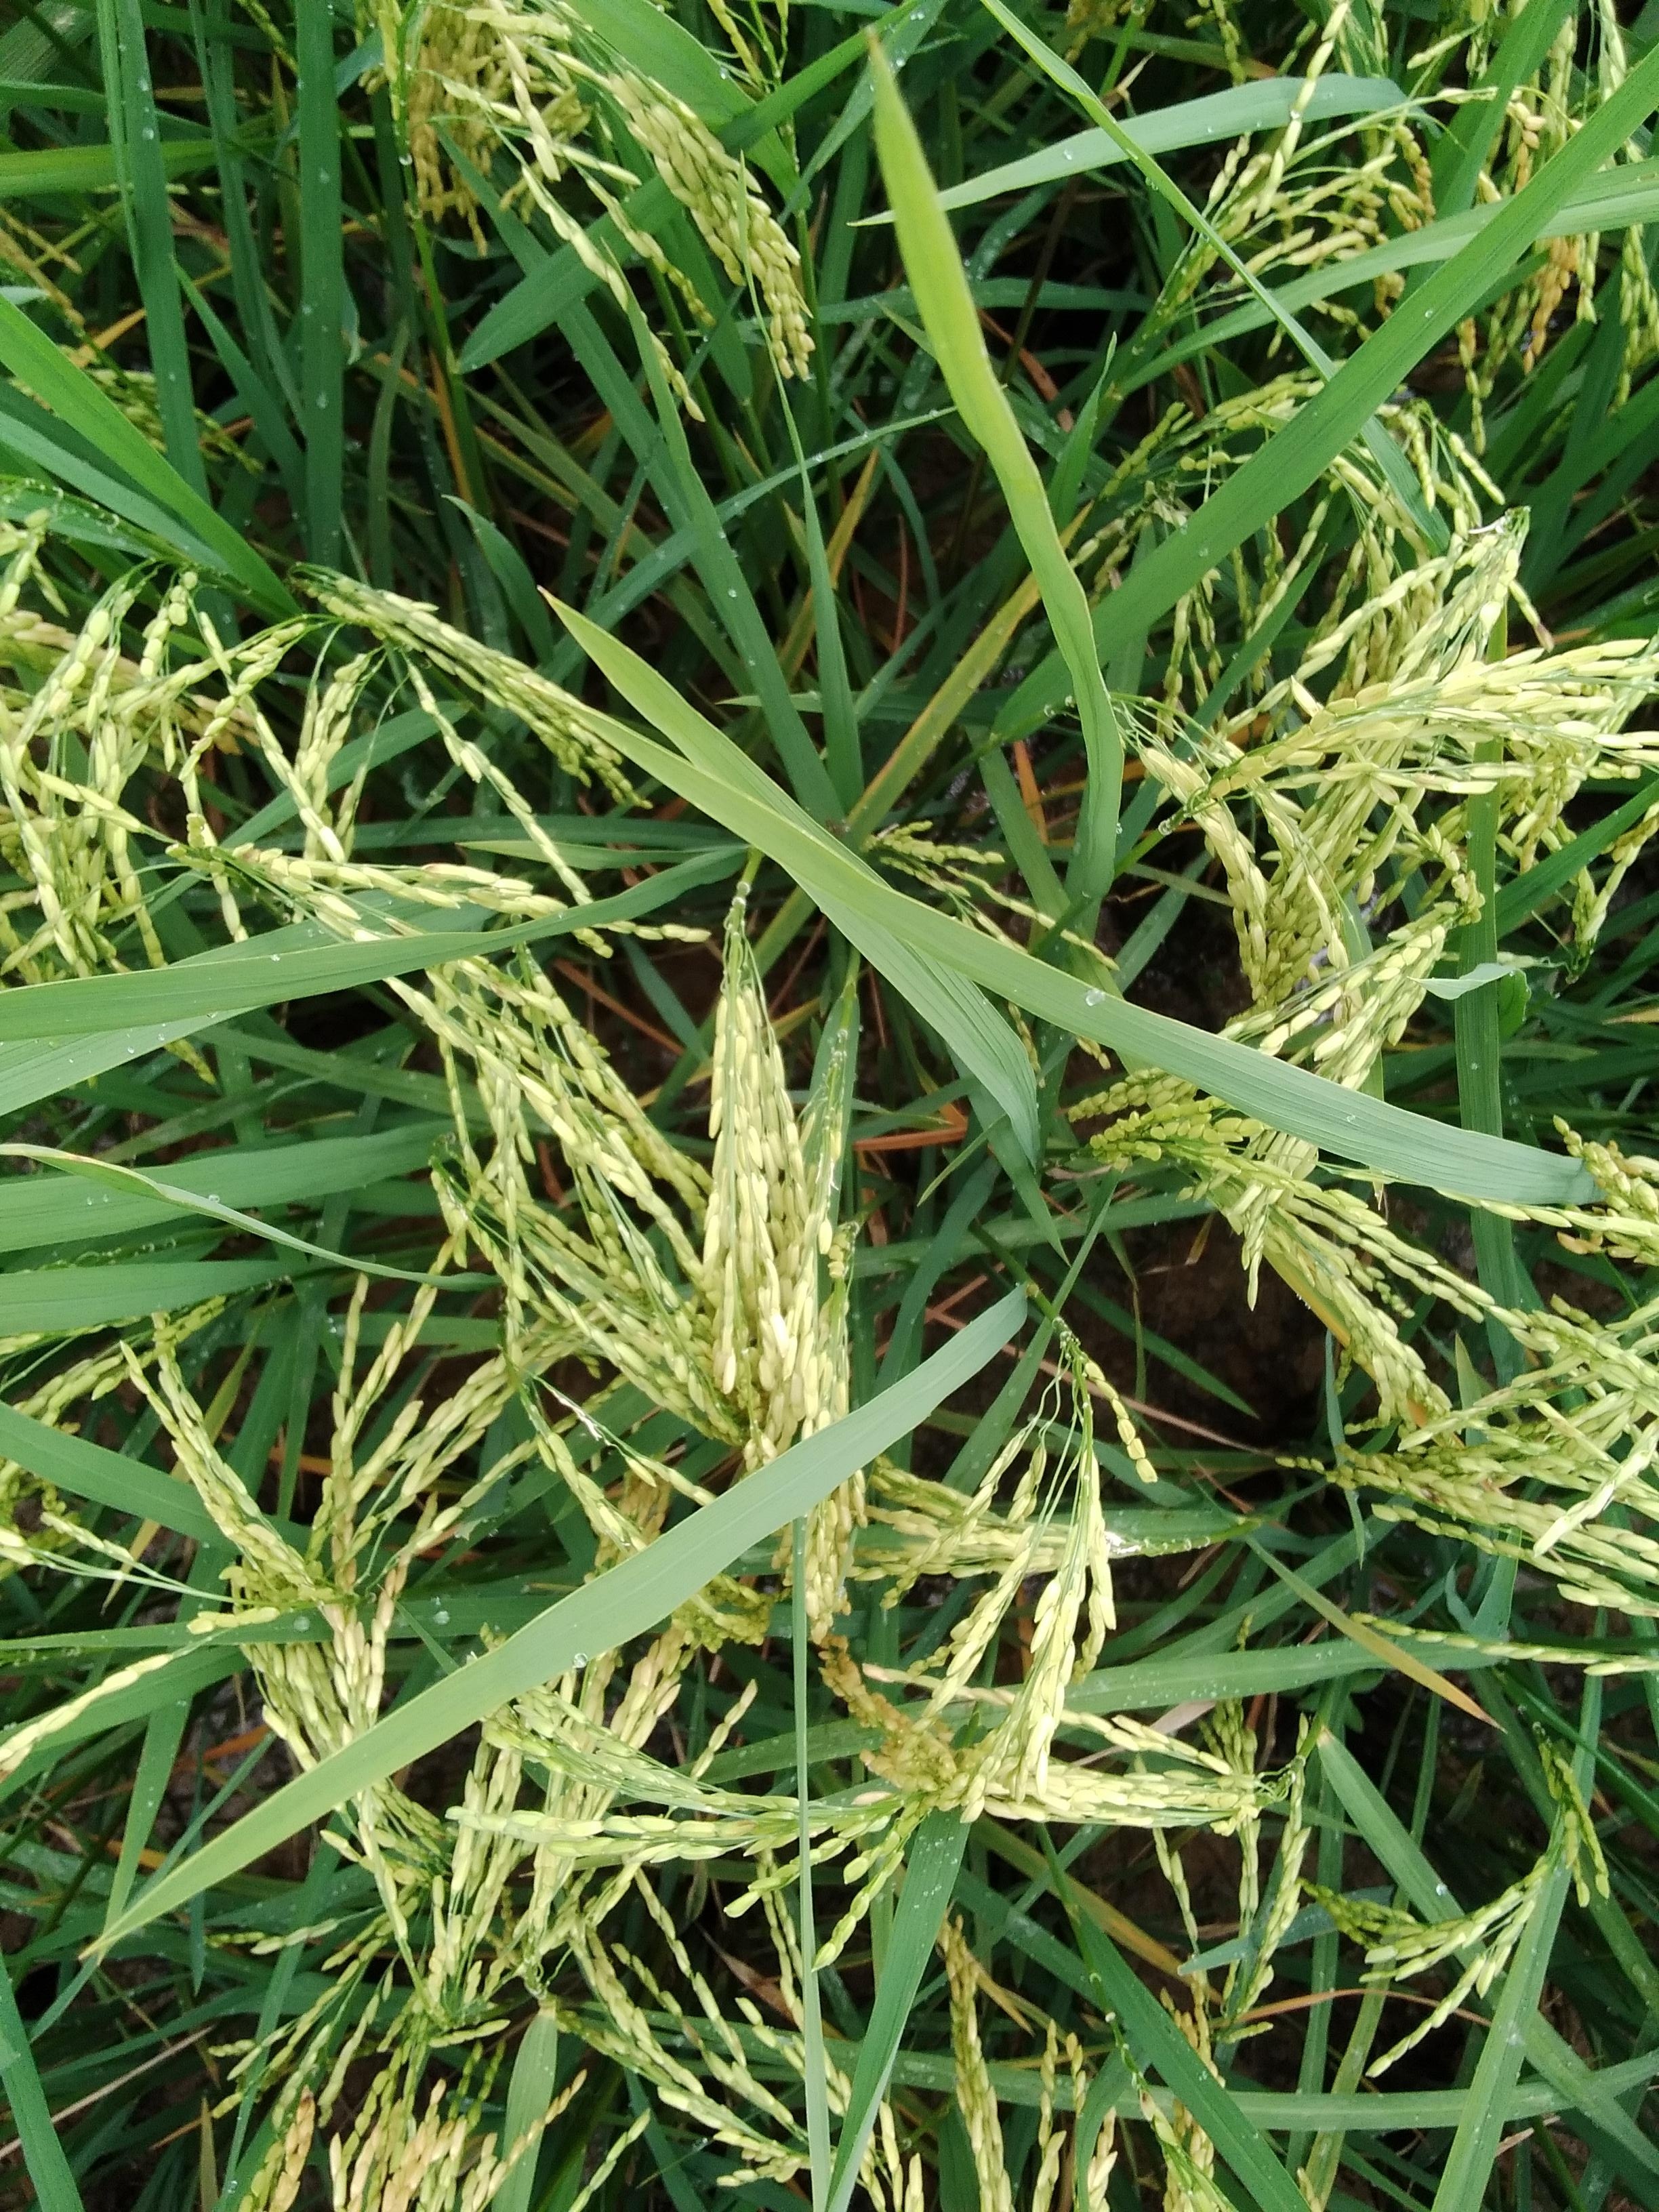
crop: rice
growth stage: ripening
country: Nigeria
